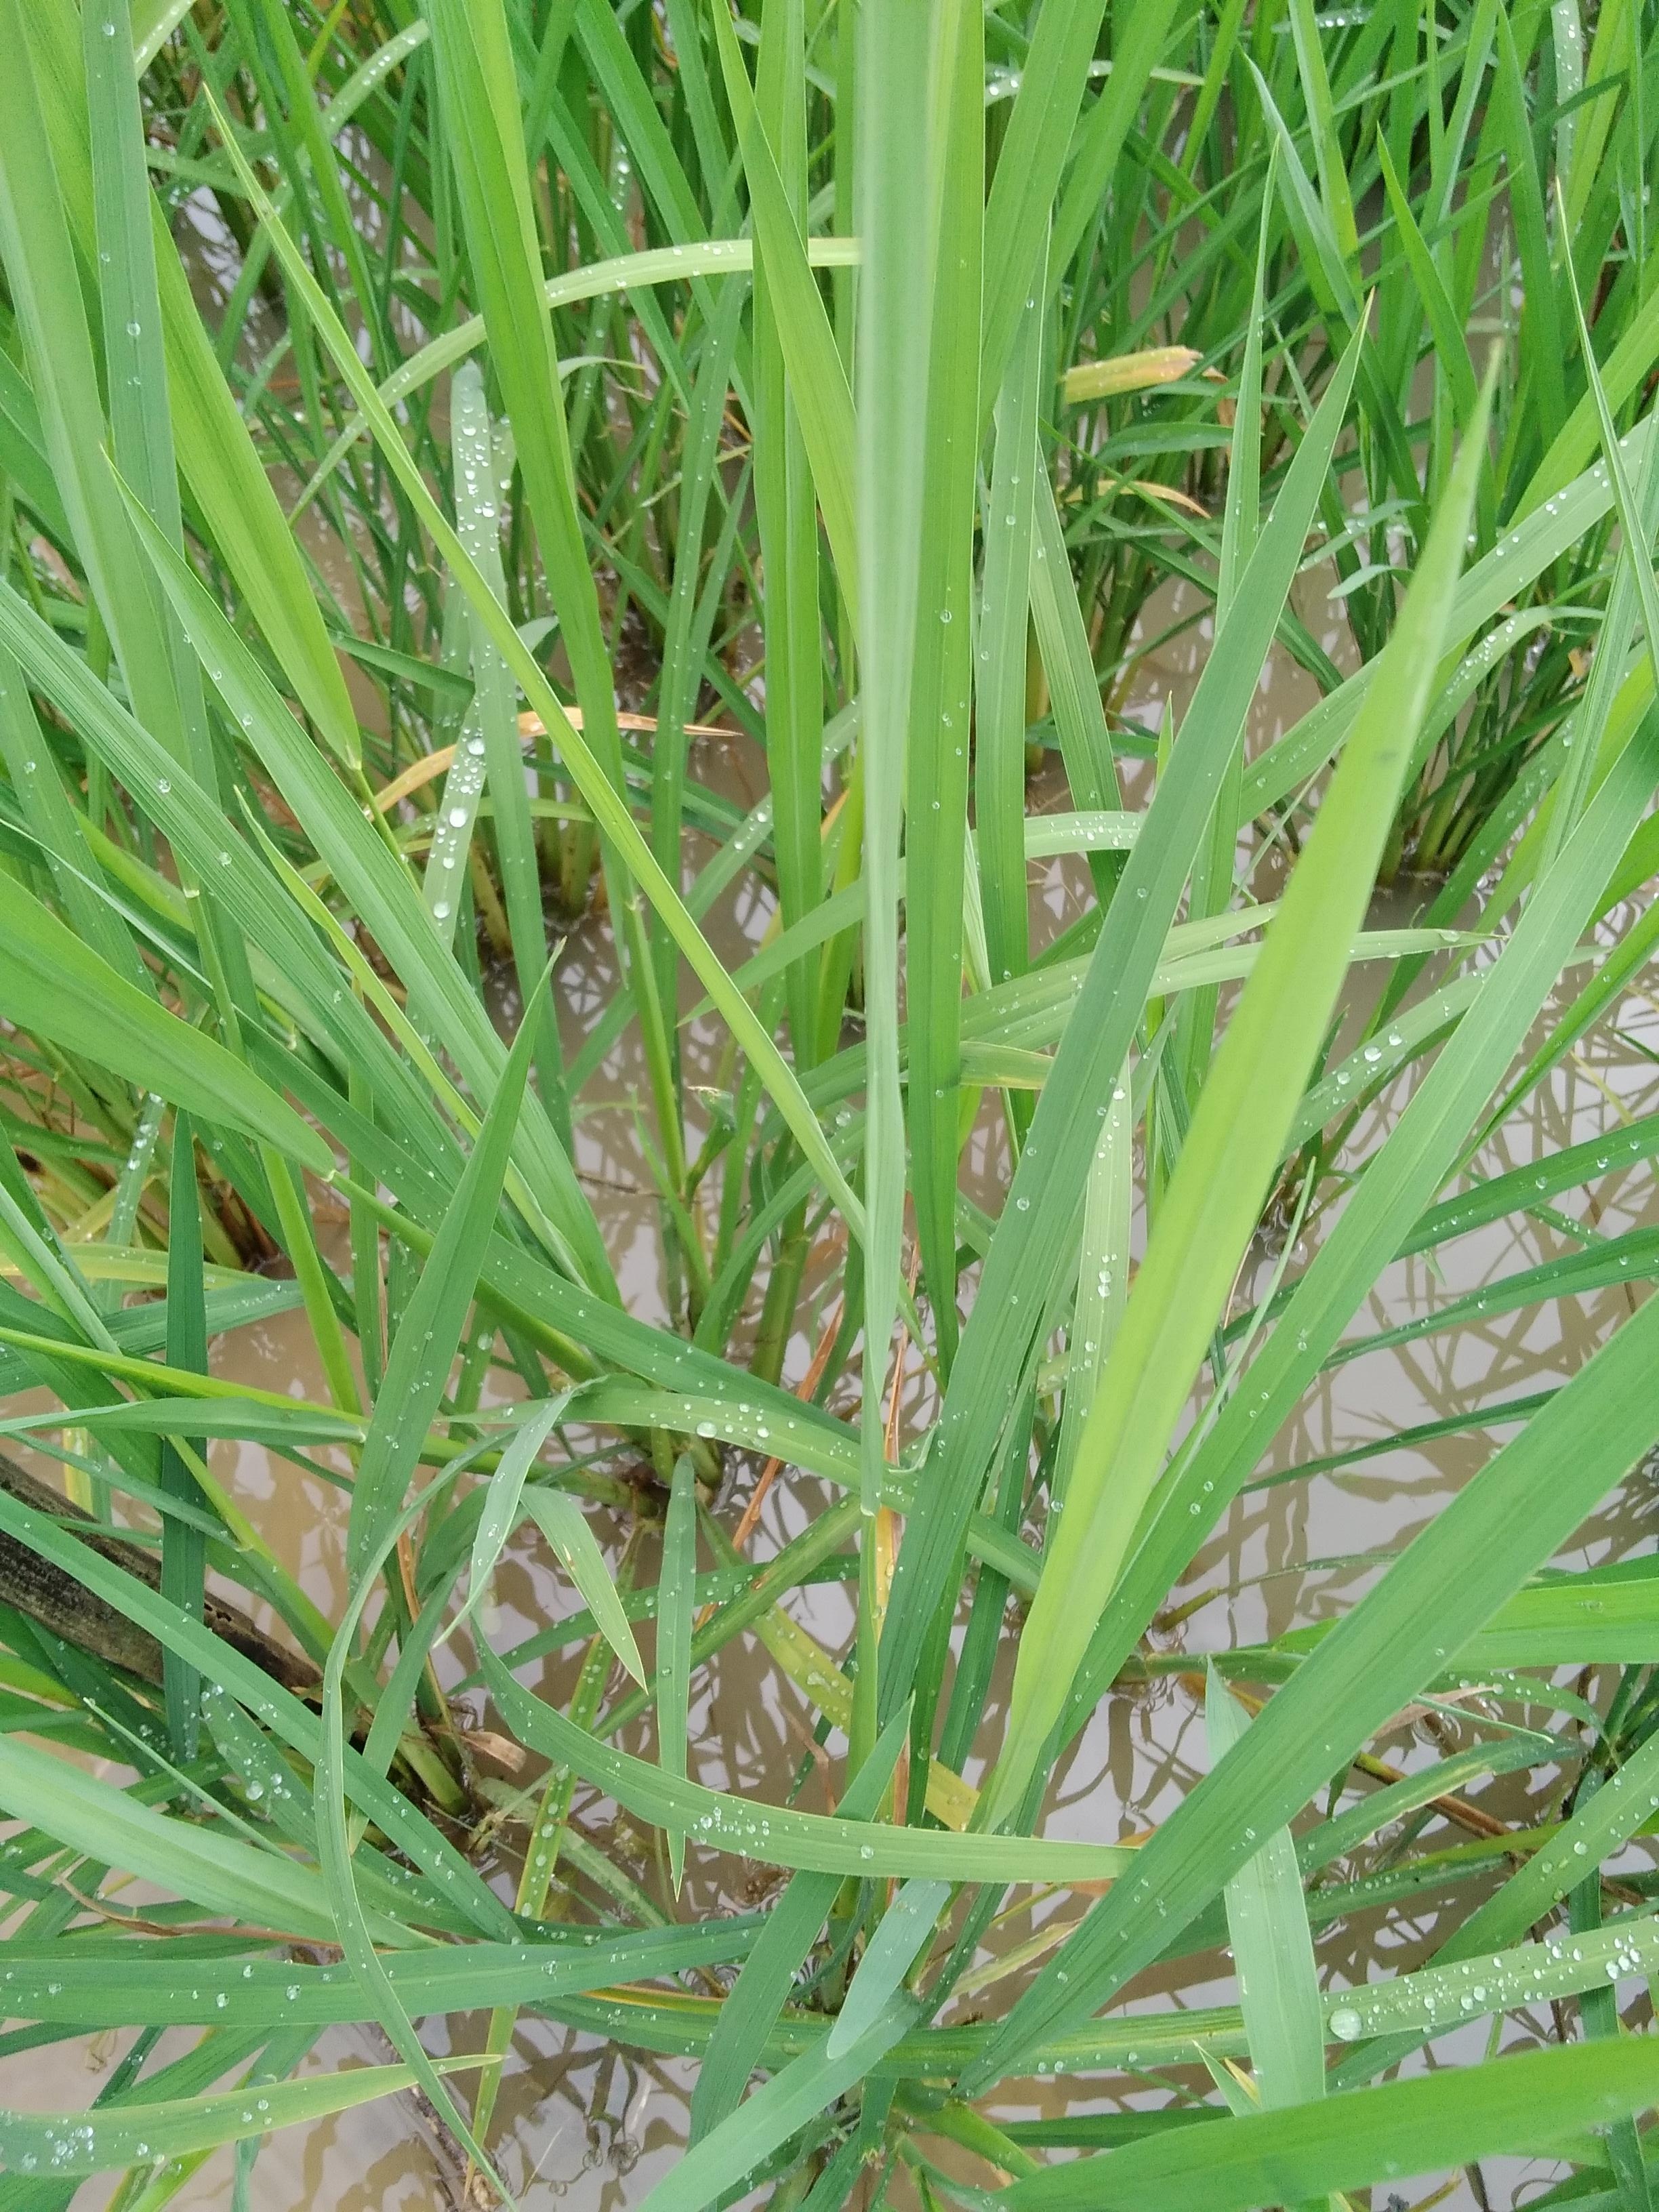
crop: rice
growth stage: booting
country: Nigeria
